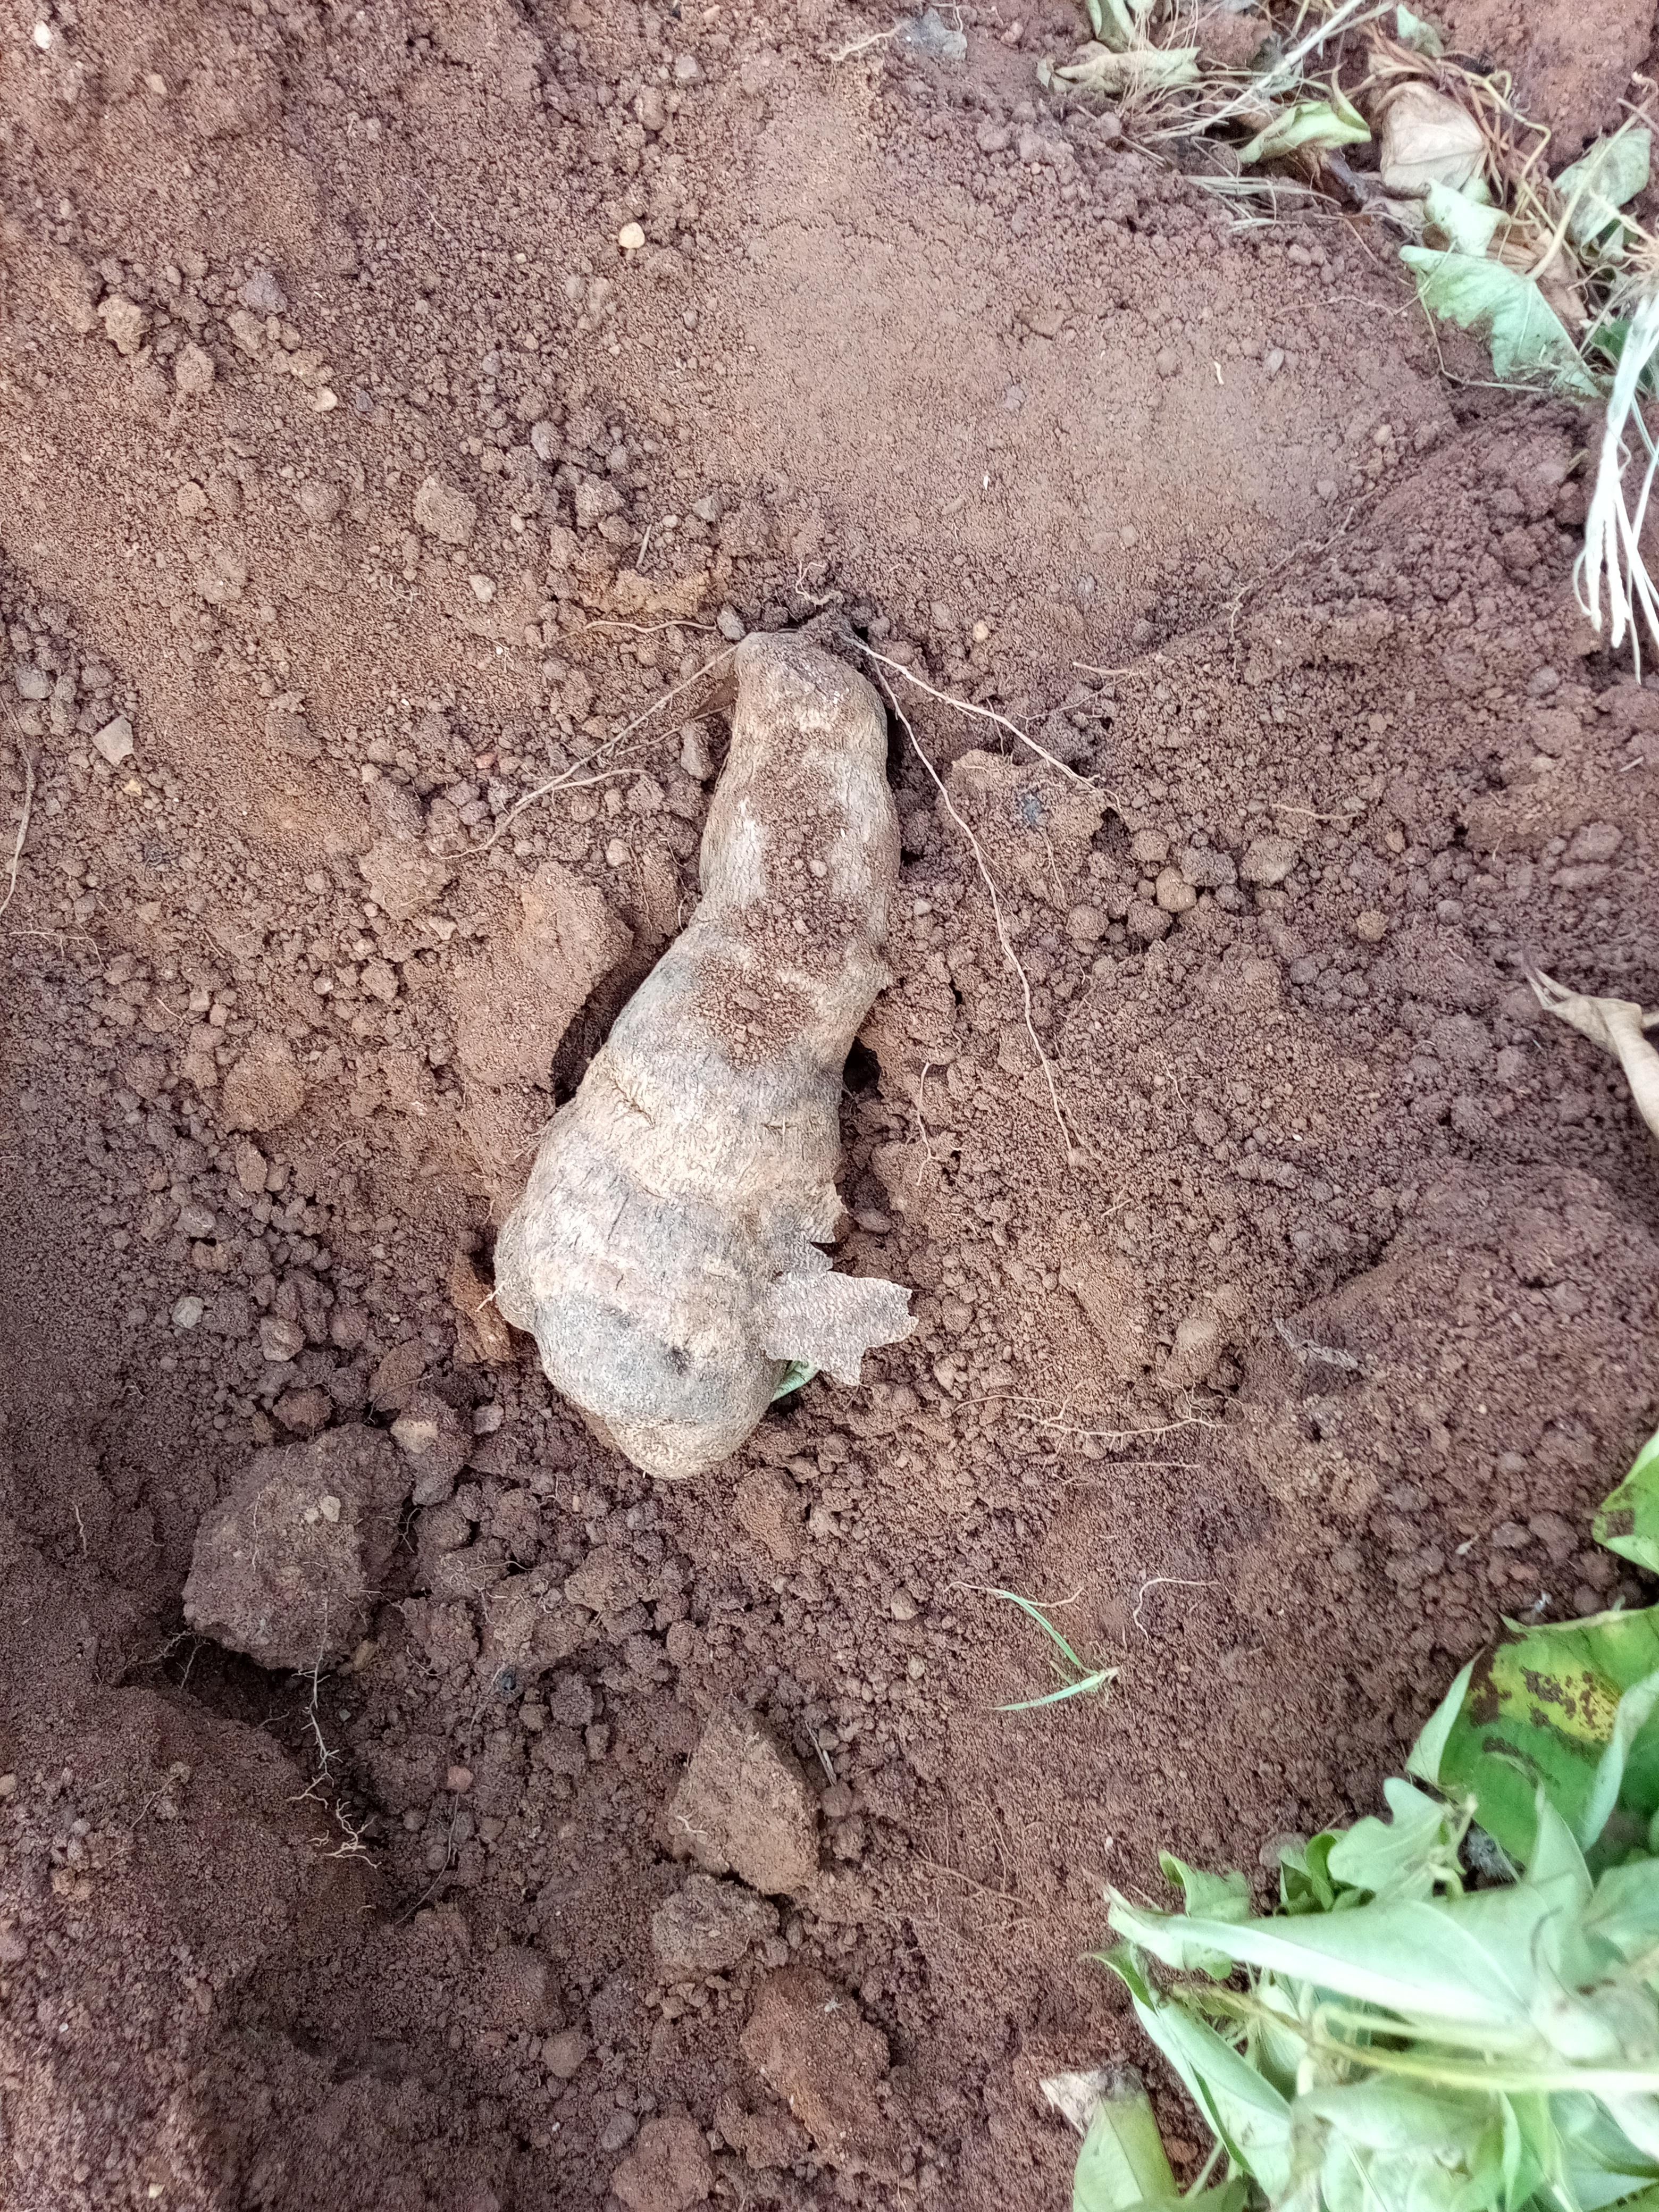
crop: yam
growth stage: harvest
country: Nigeria
